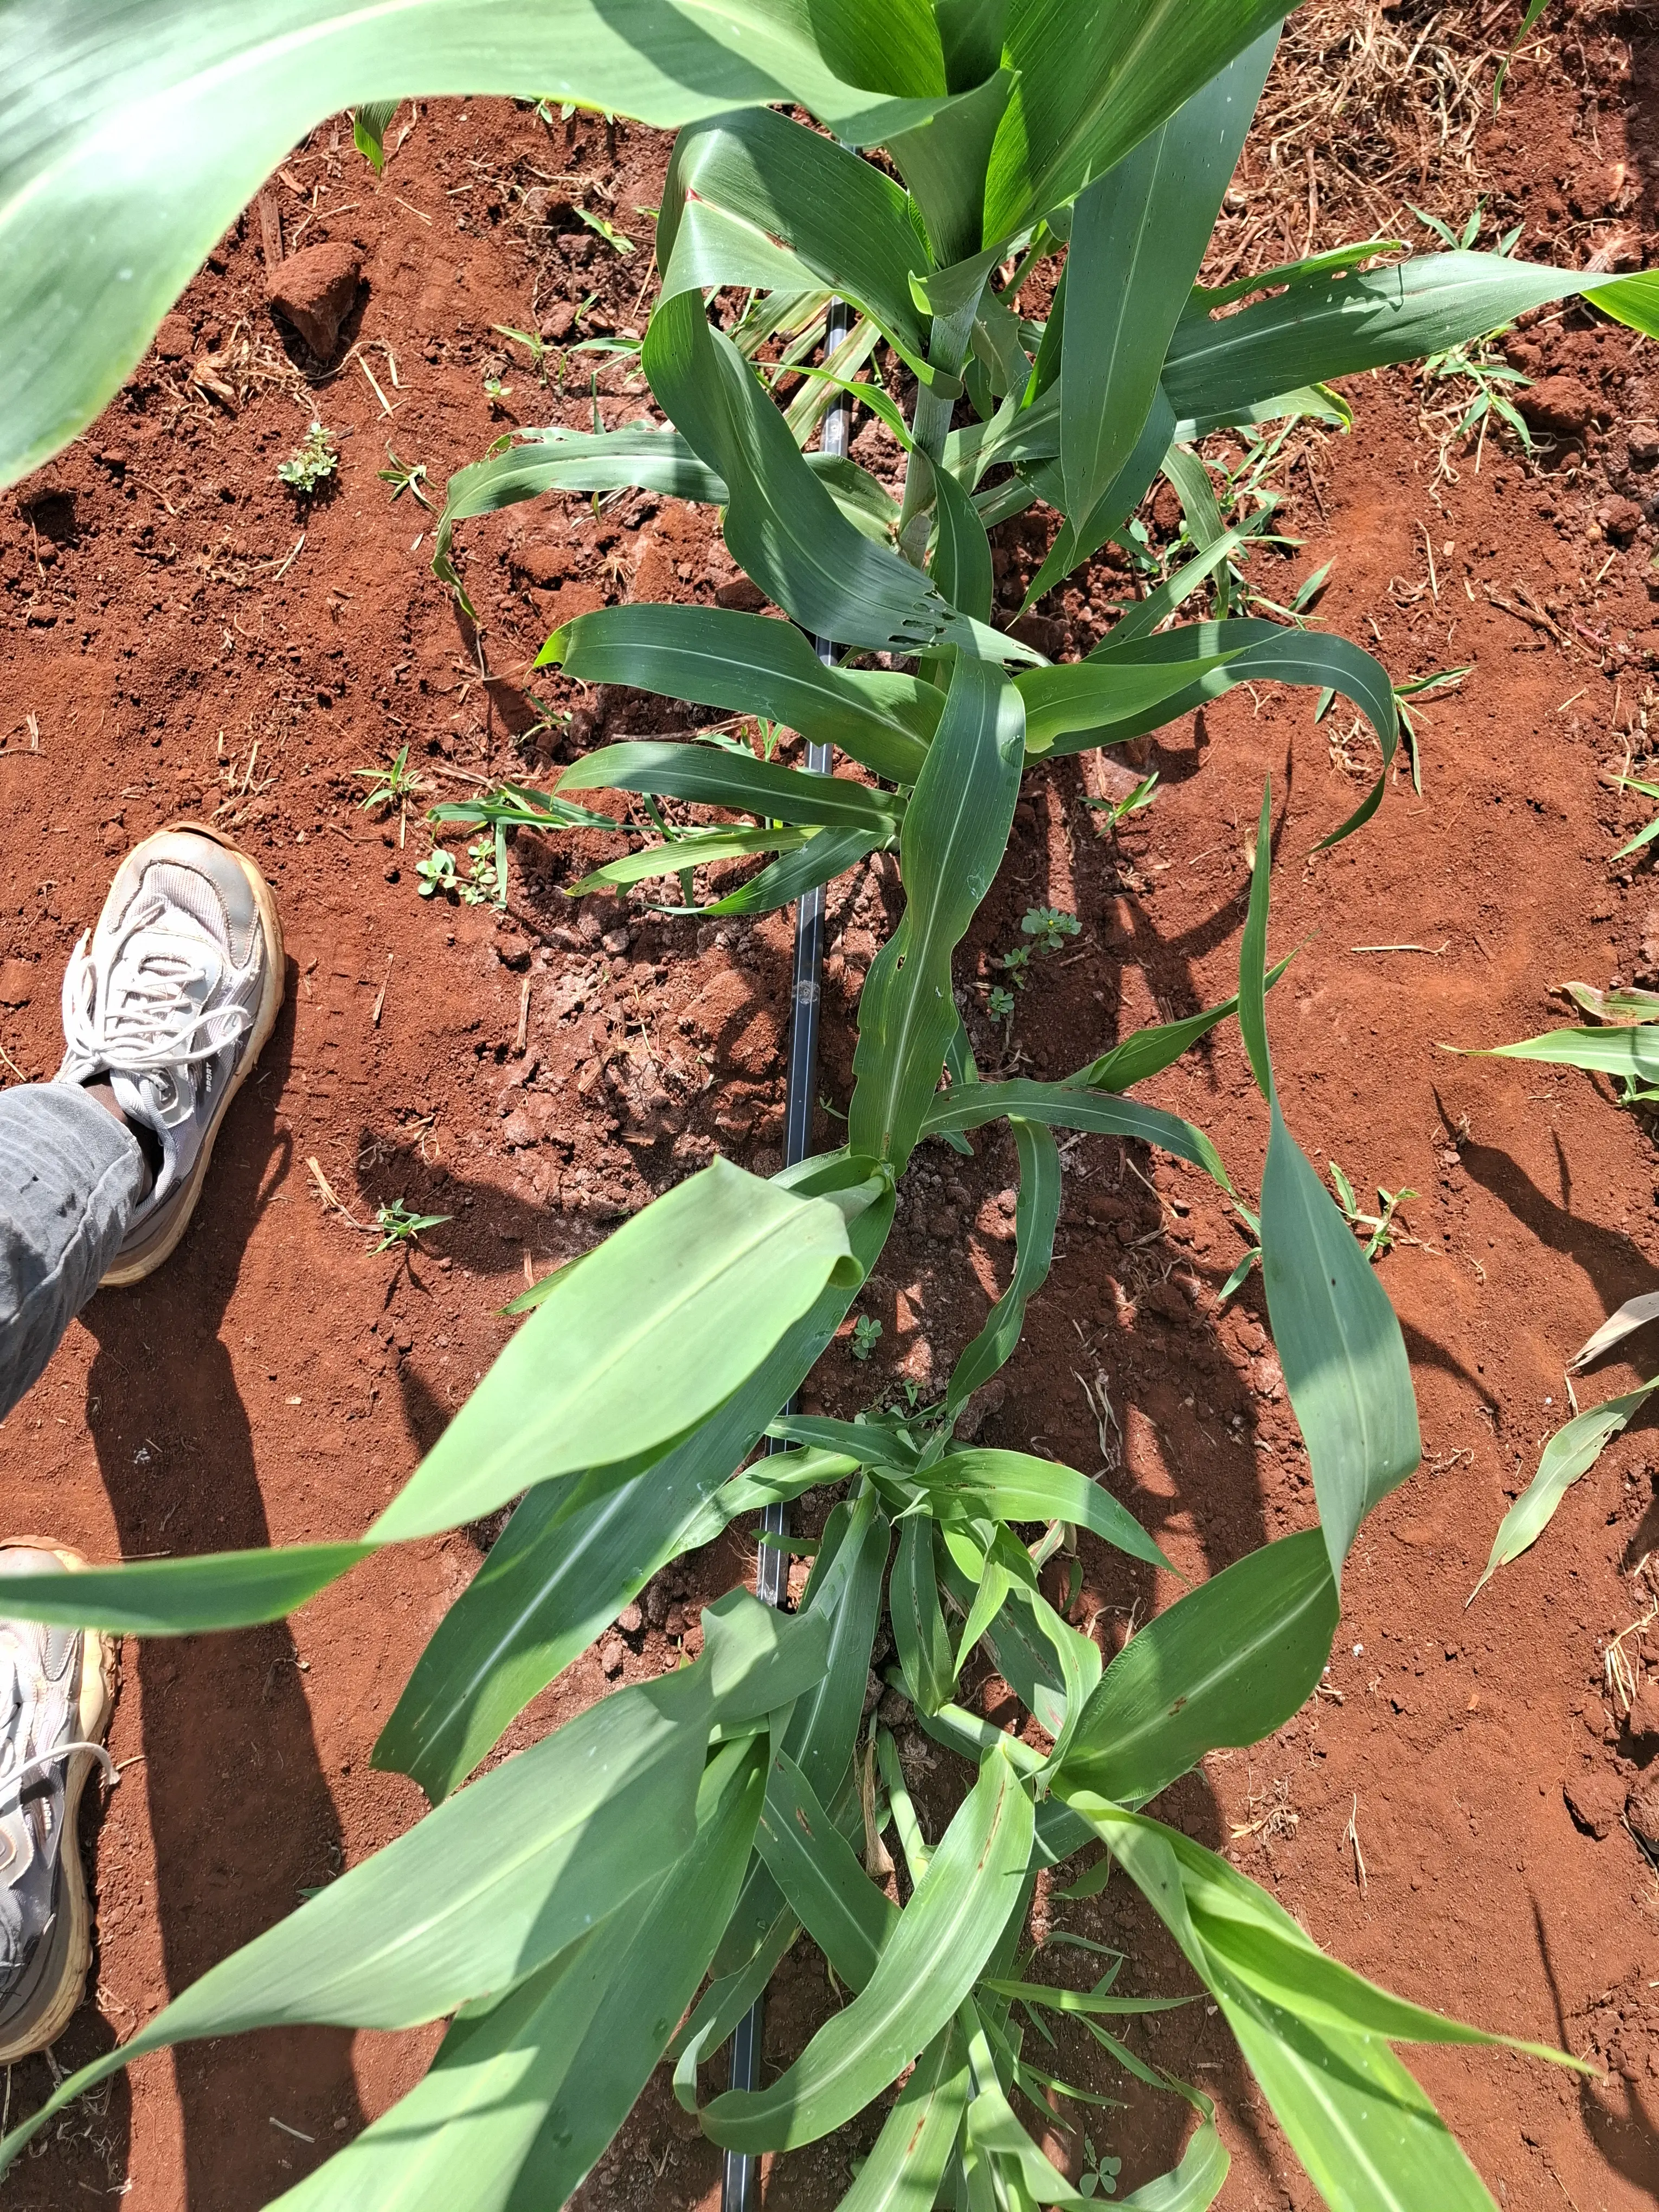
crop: sorghum
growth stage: elongation stem
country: Kenya
